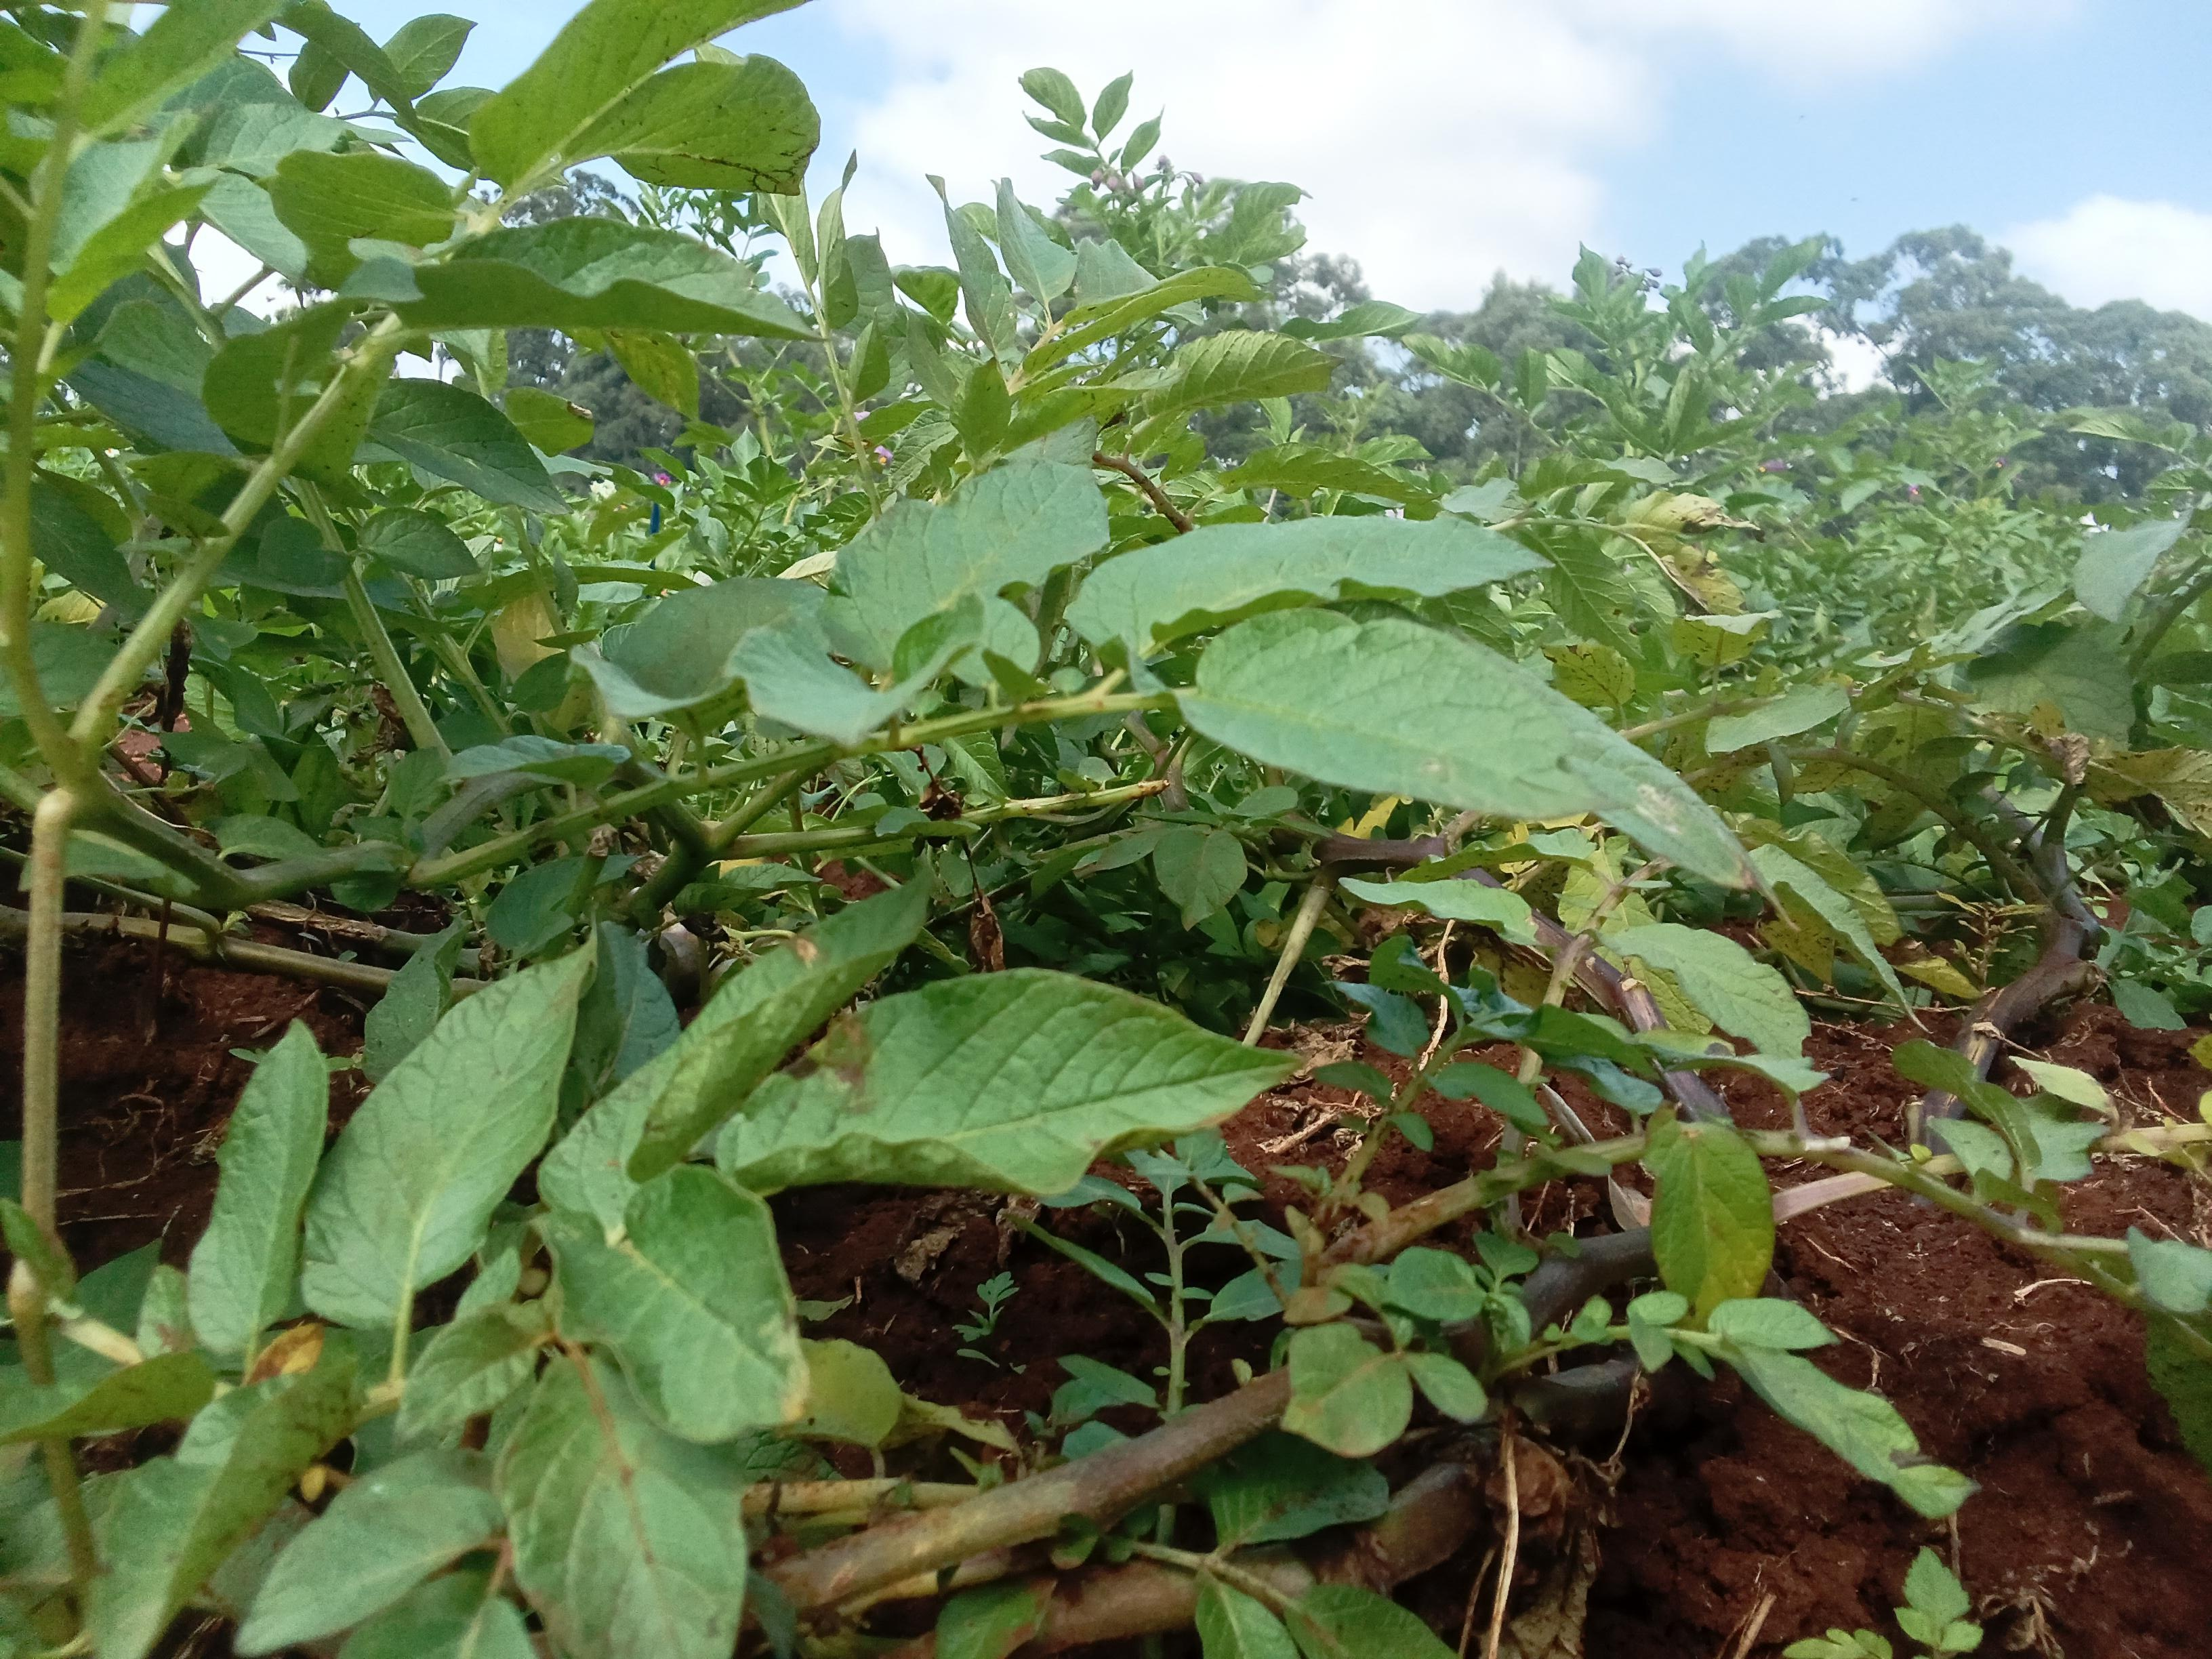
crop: potato
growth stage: harvest maturity
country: Kenya
